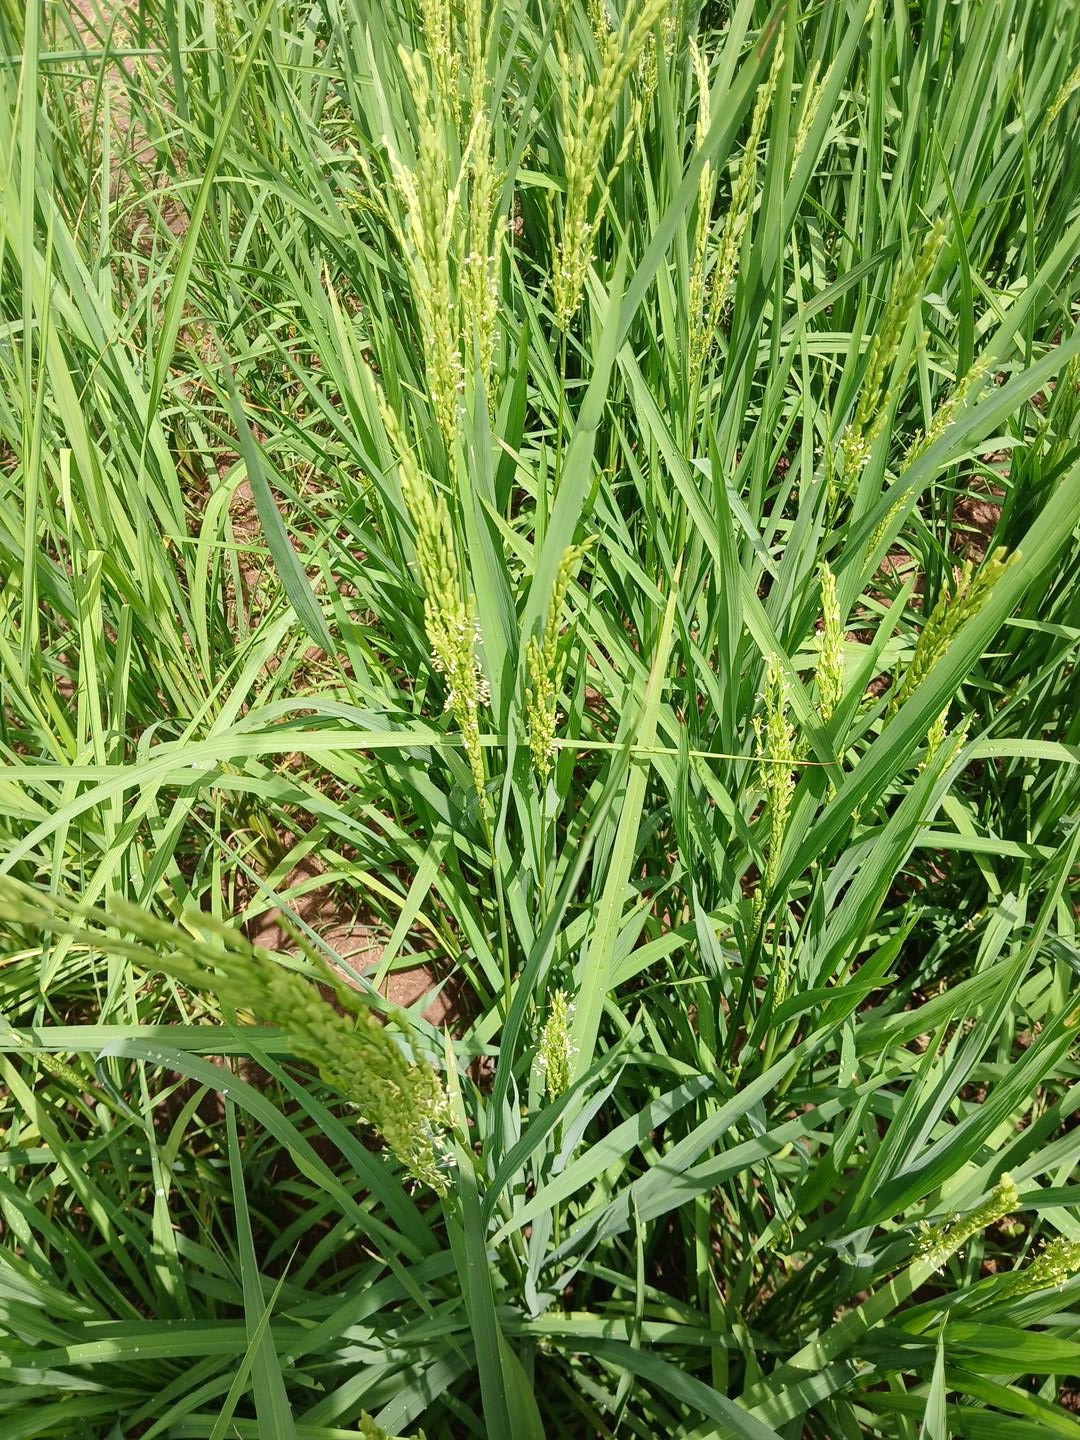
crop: rice
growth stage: flowering
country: Côte d'Ivoire
